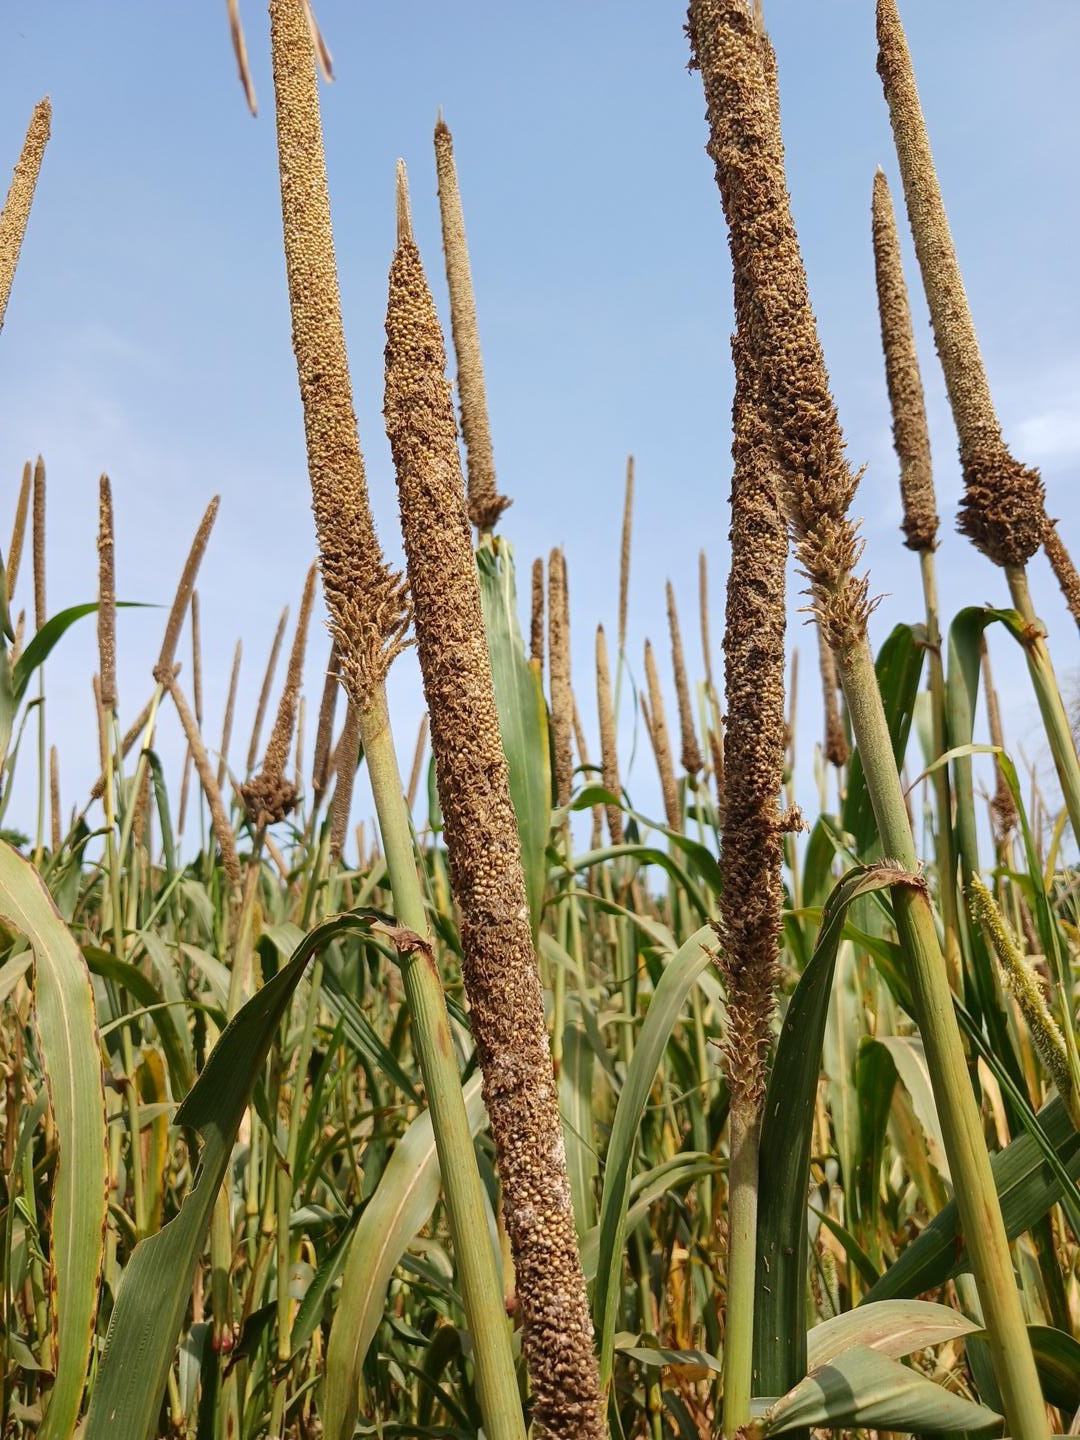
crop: pearl millet
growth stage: maturity
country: Senegal
